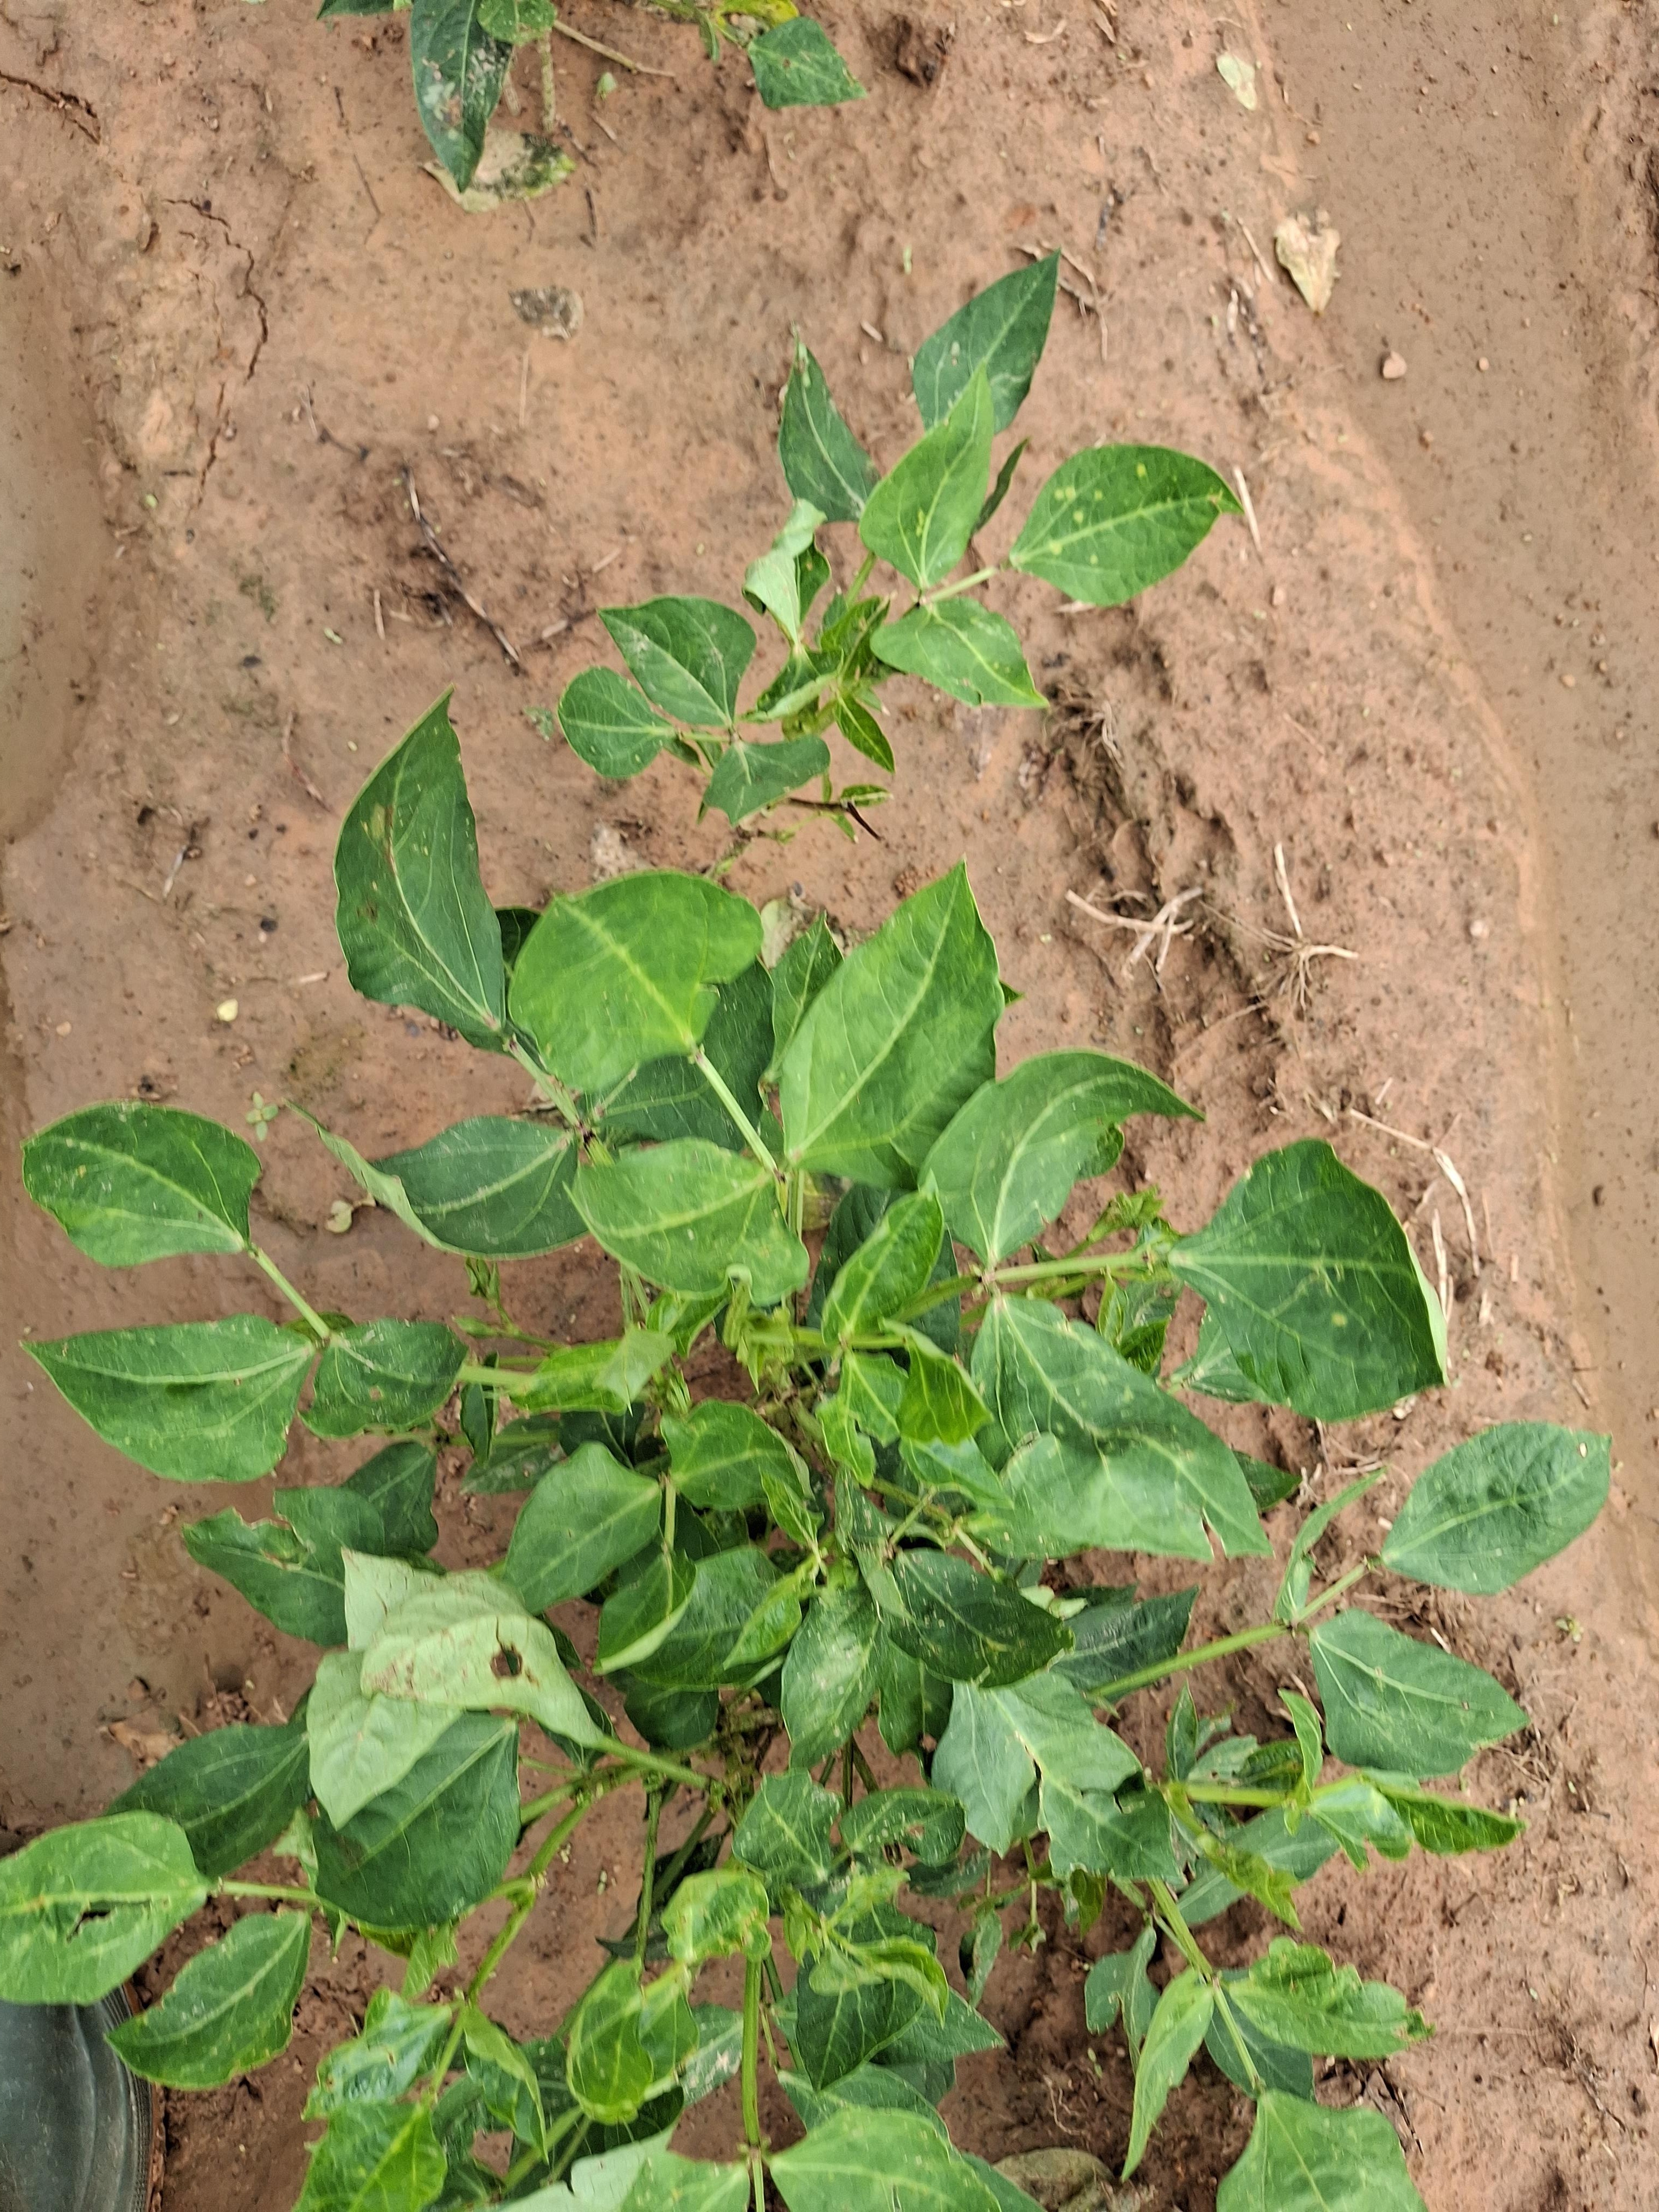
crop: cowpea
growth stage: vegetative
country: Nigeria
